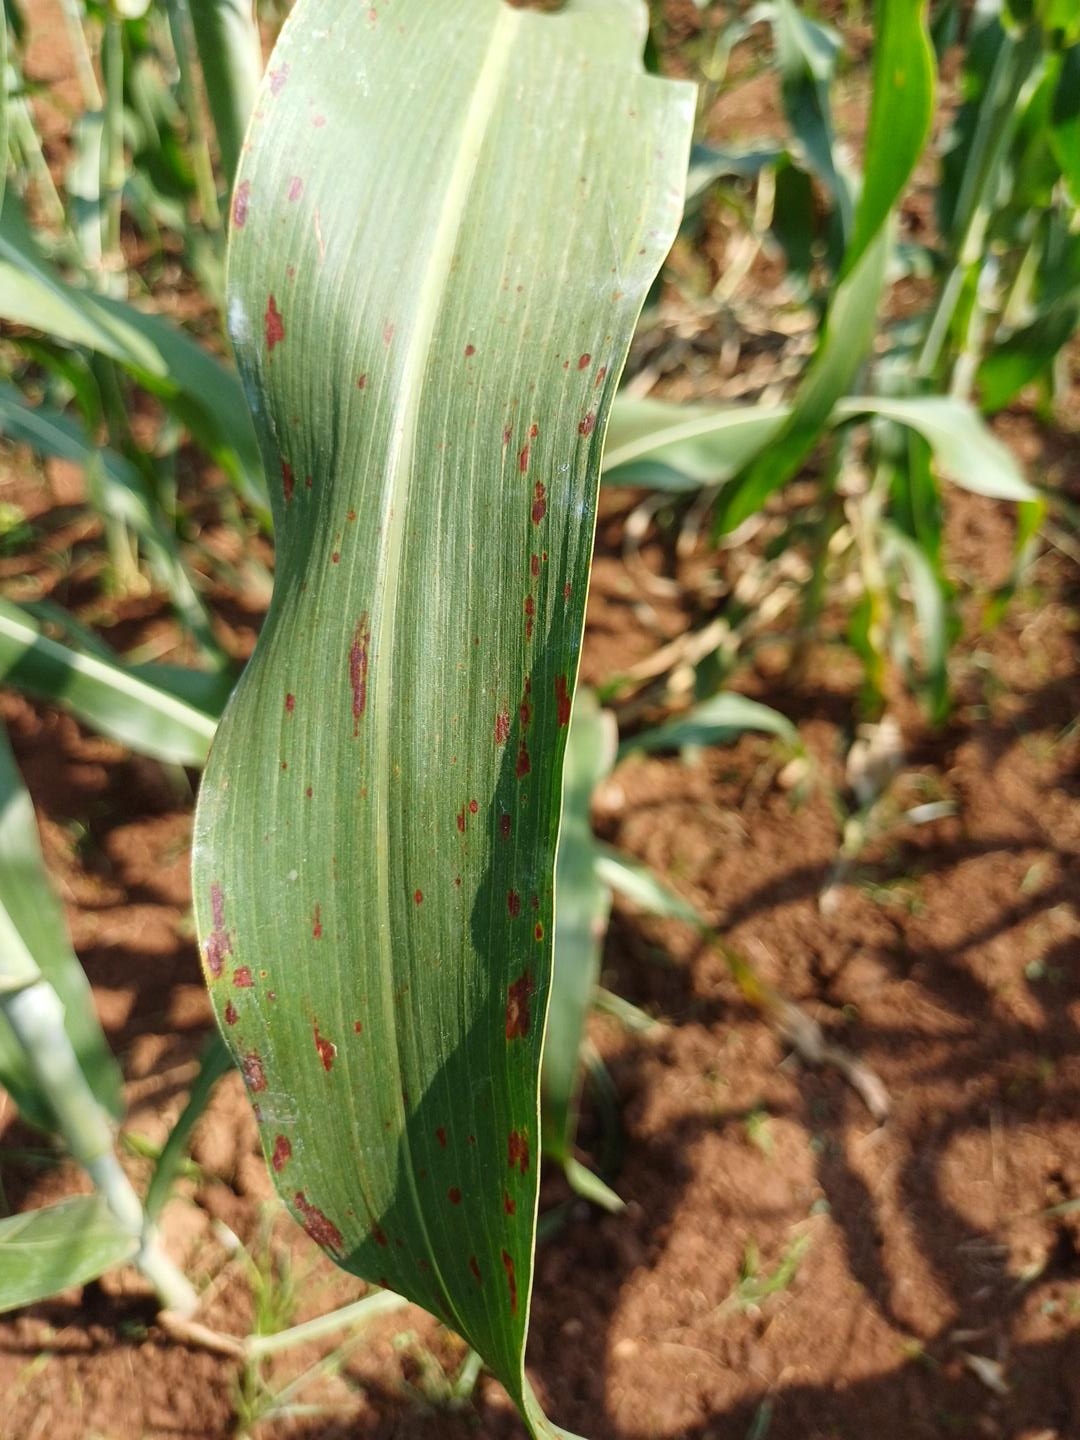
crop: sorghum
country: Kenya
